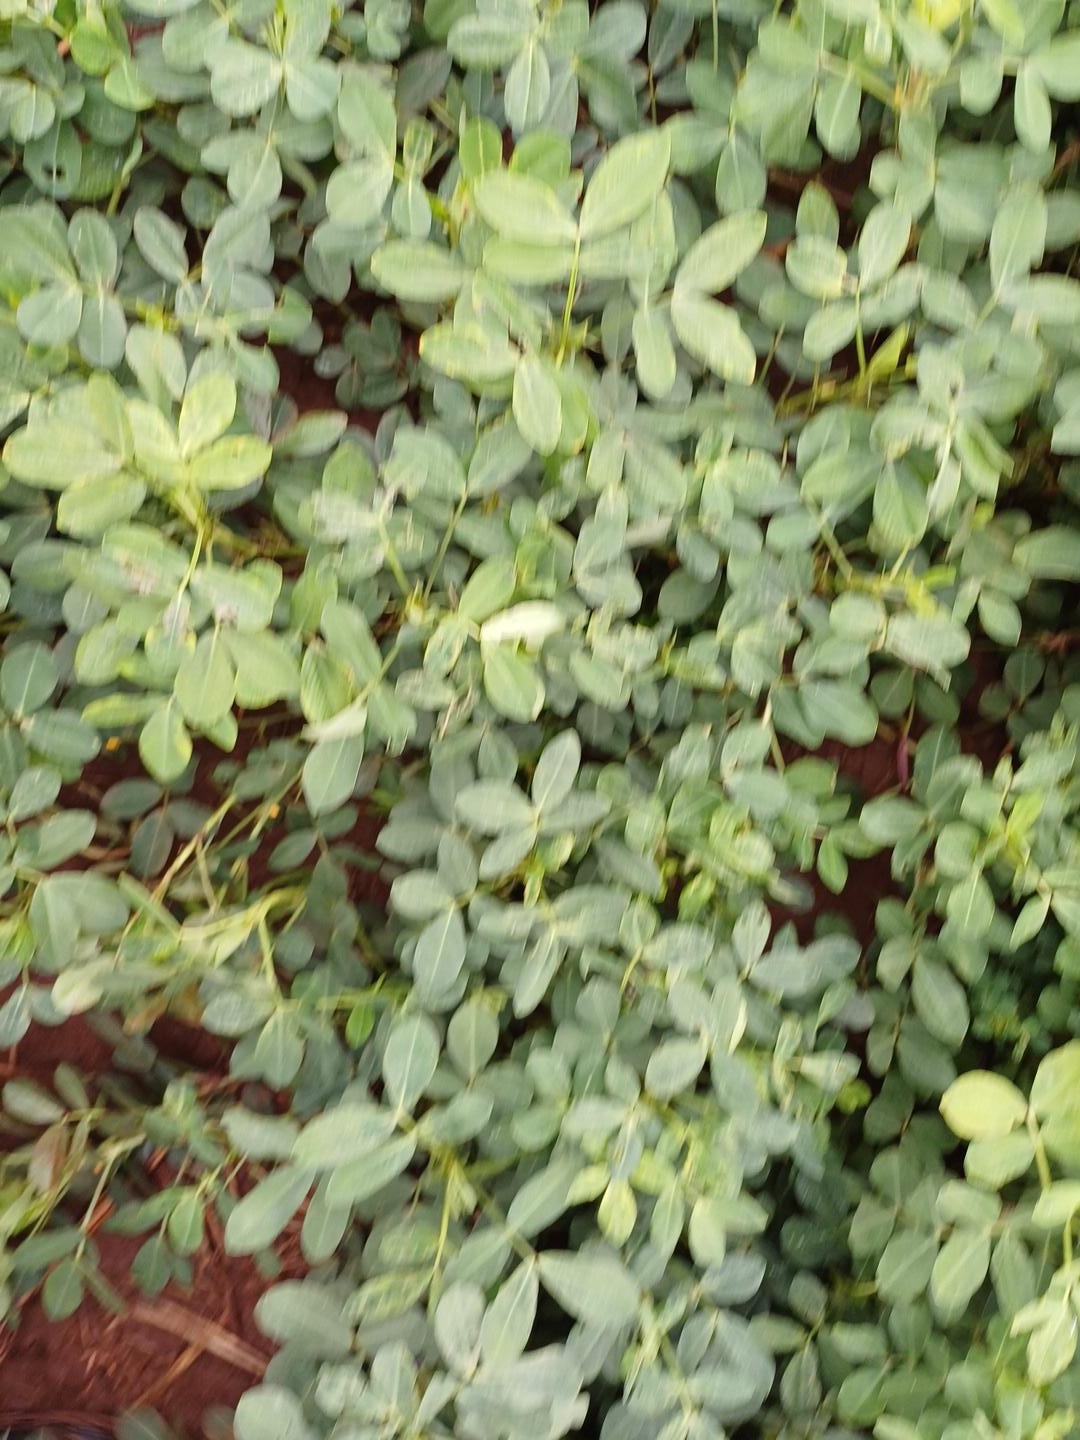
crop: groundnut
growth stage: pegging
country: Kenya
